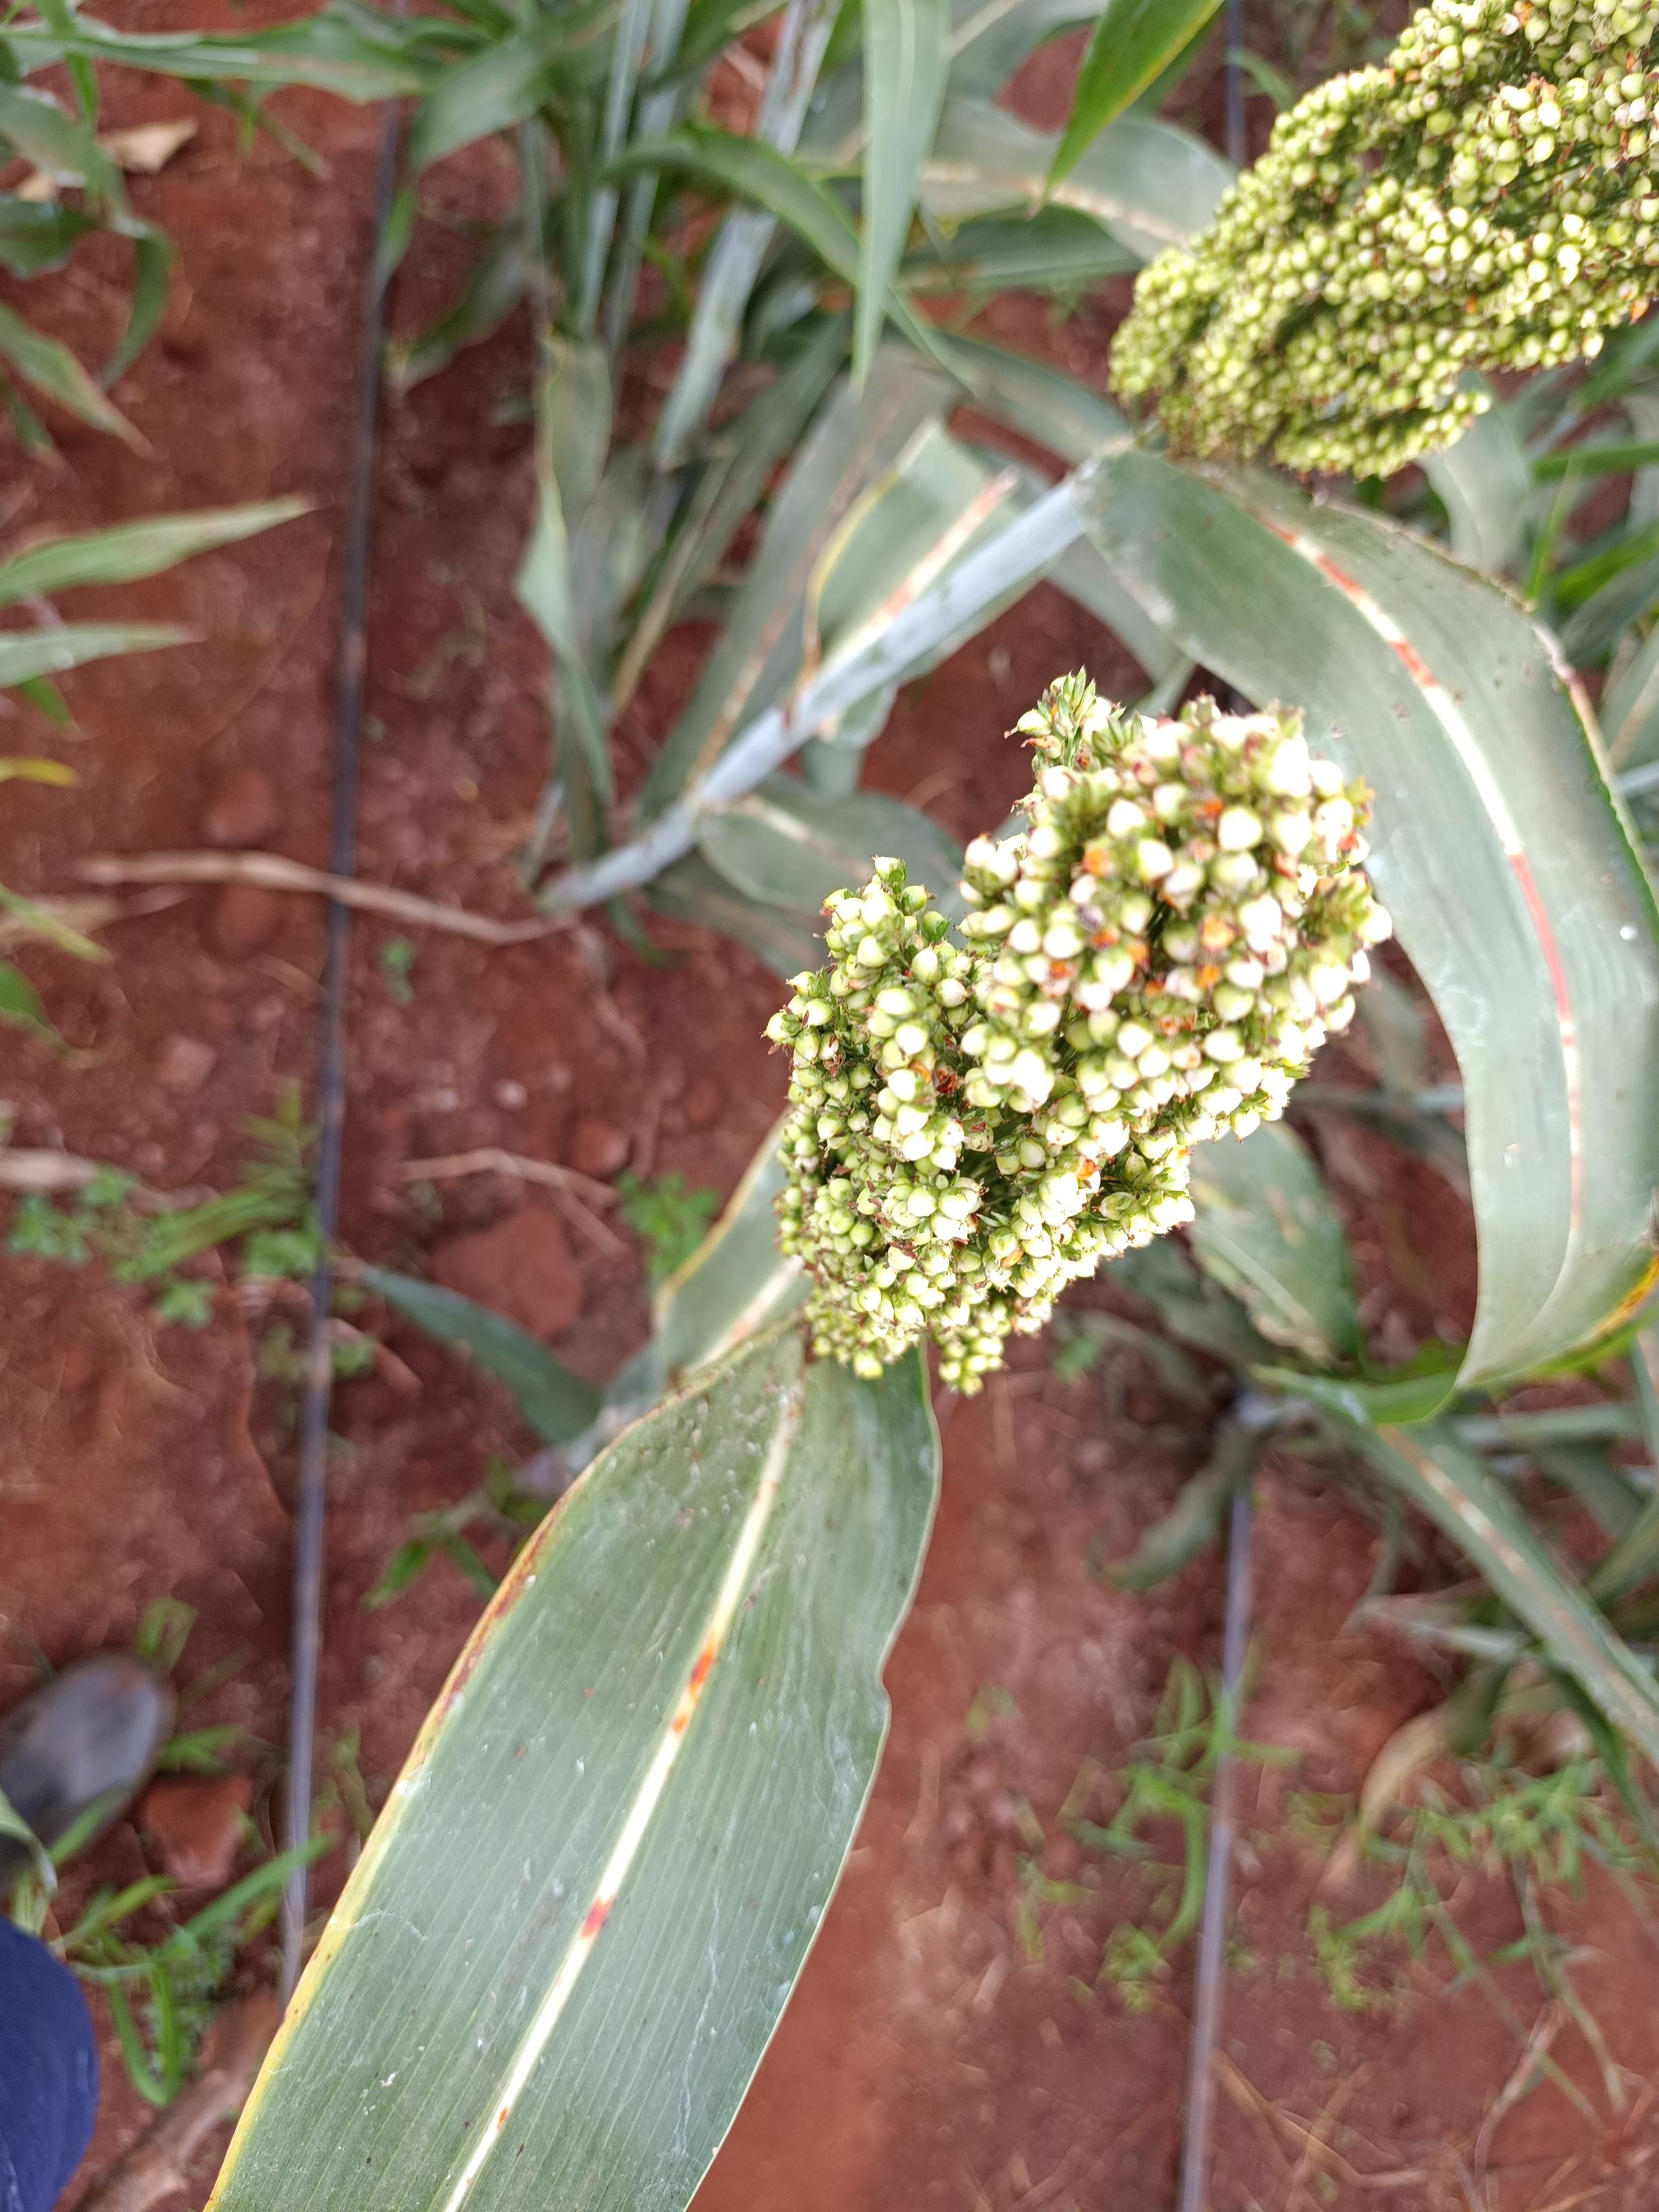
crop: sorghum
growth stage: filling grain
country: Kenya
